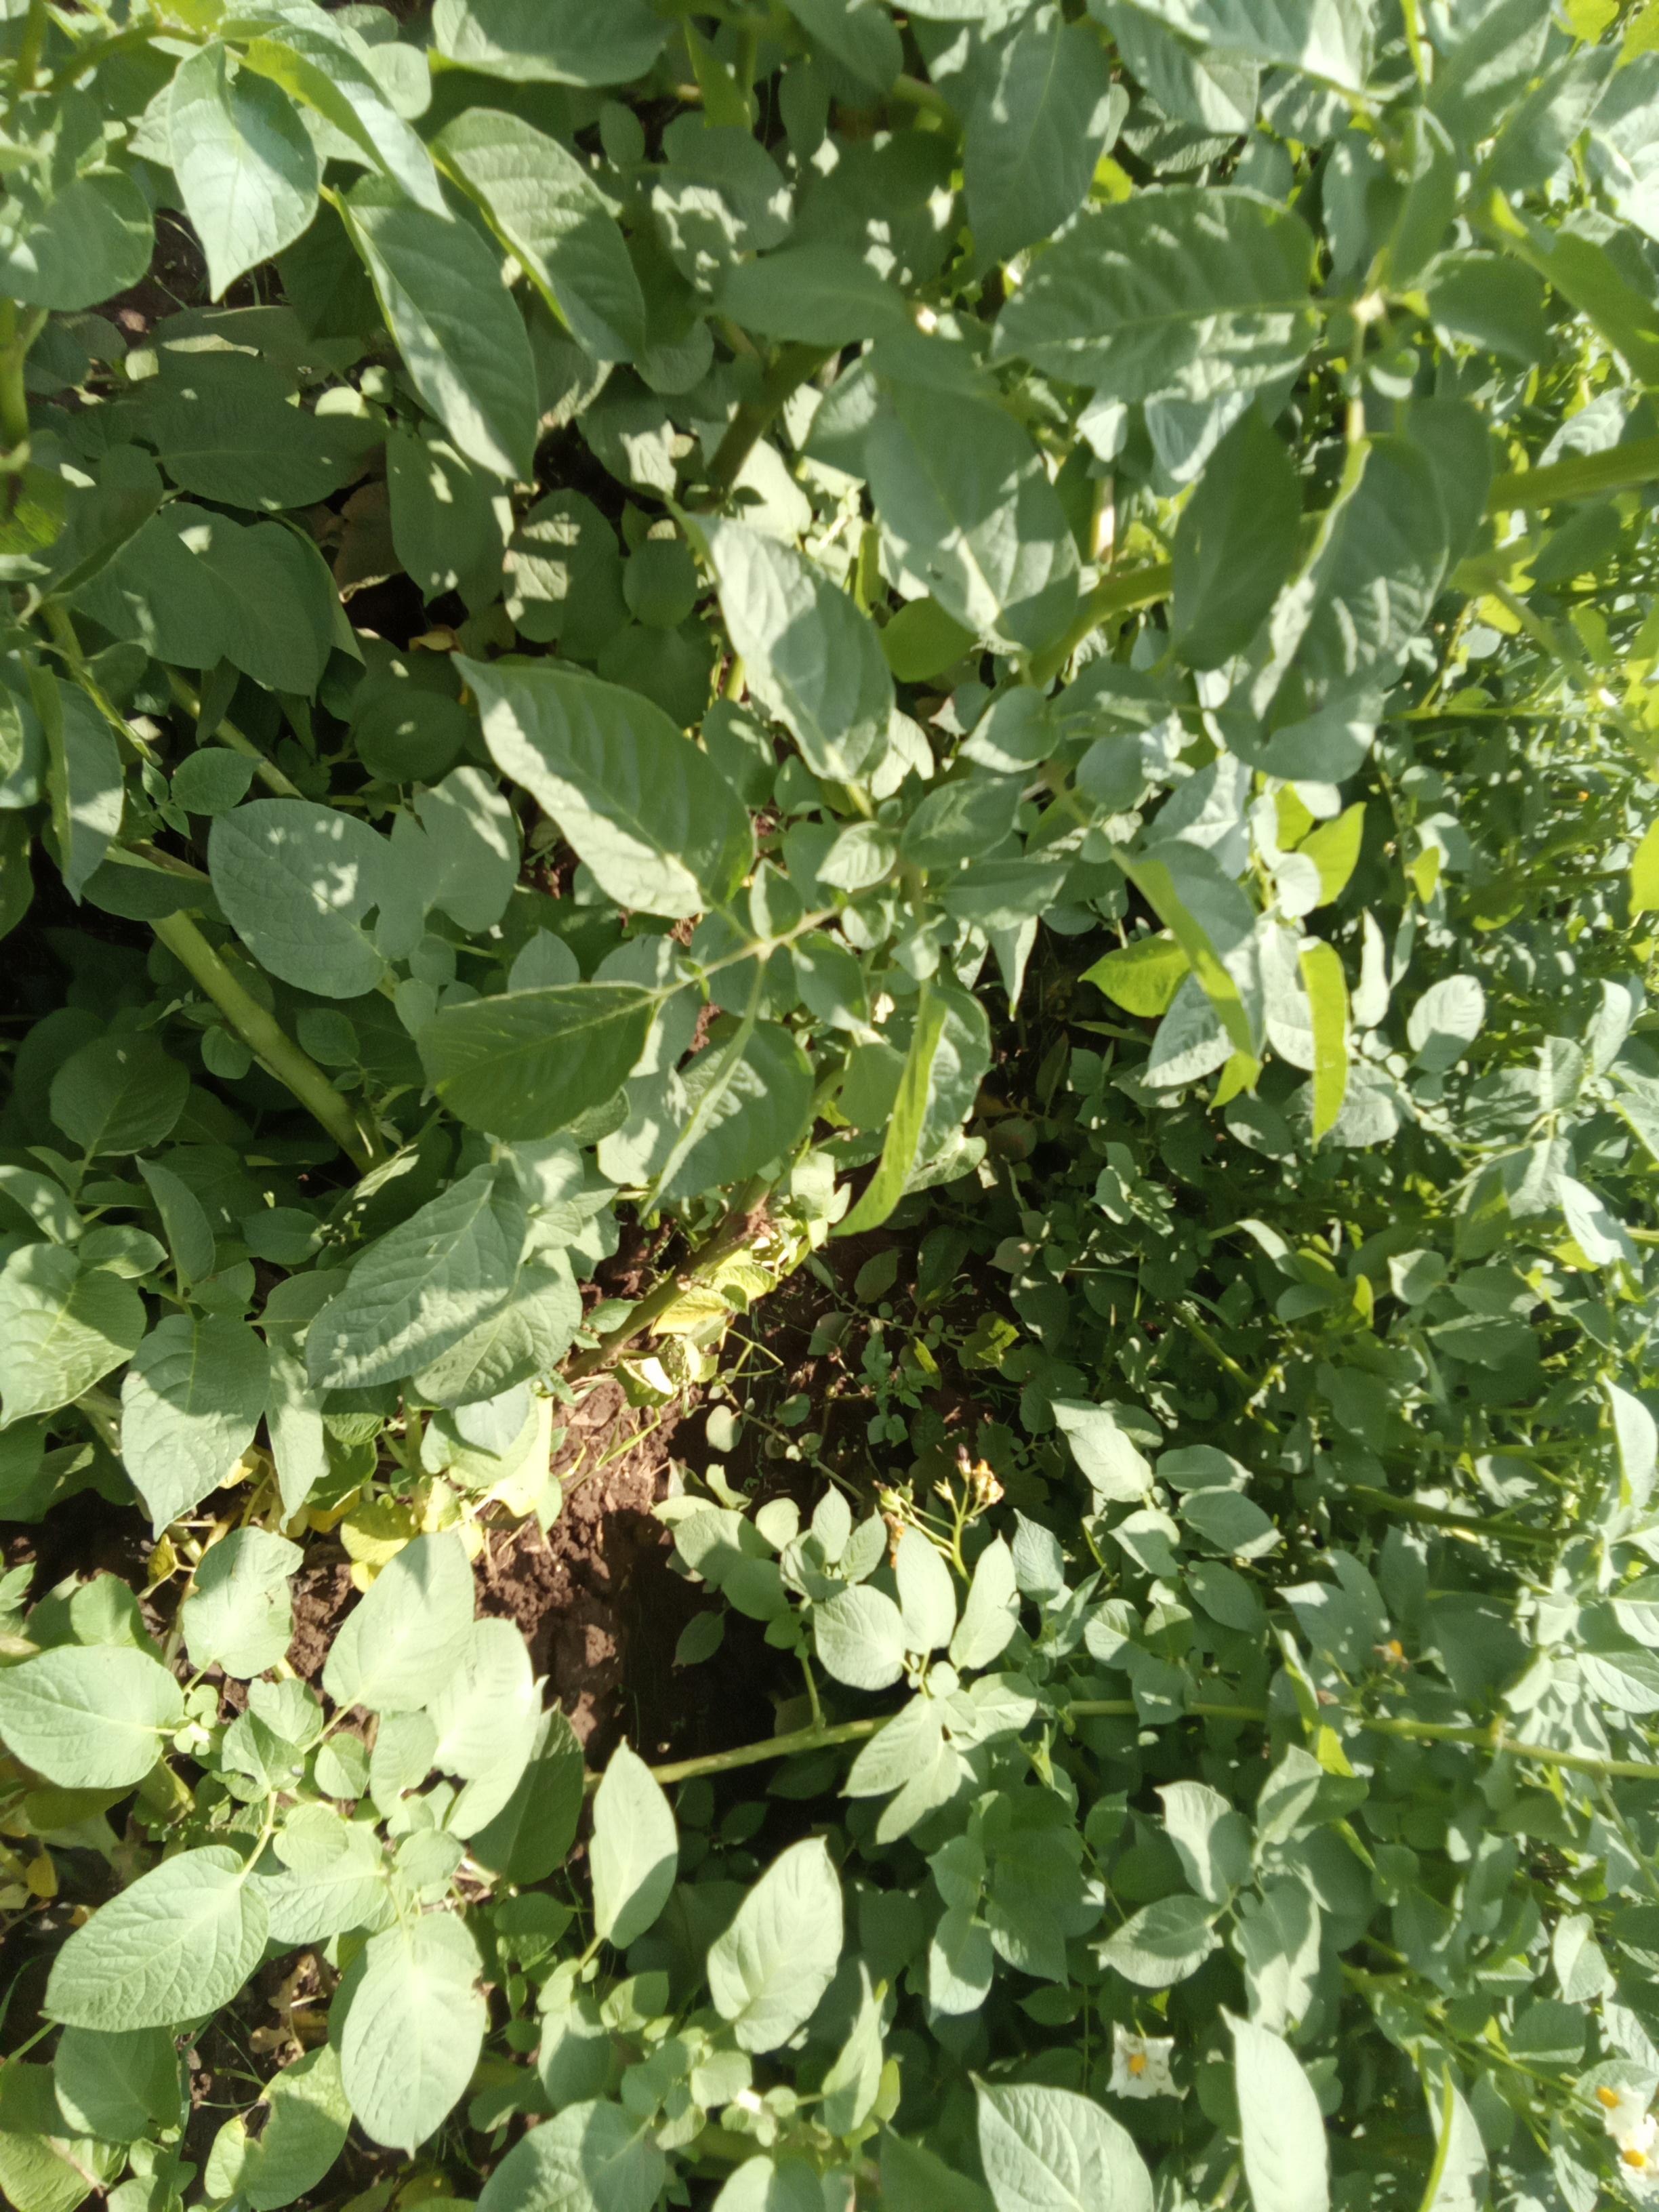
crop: potato
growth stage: flowering
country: Kenya
